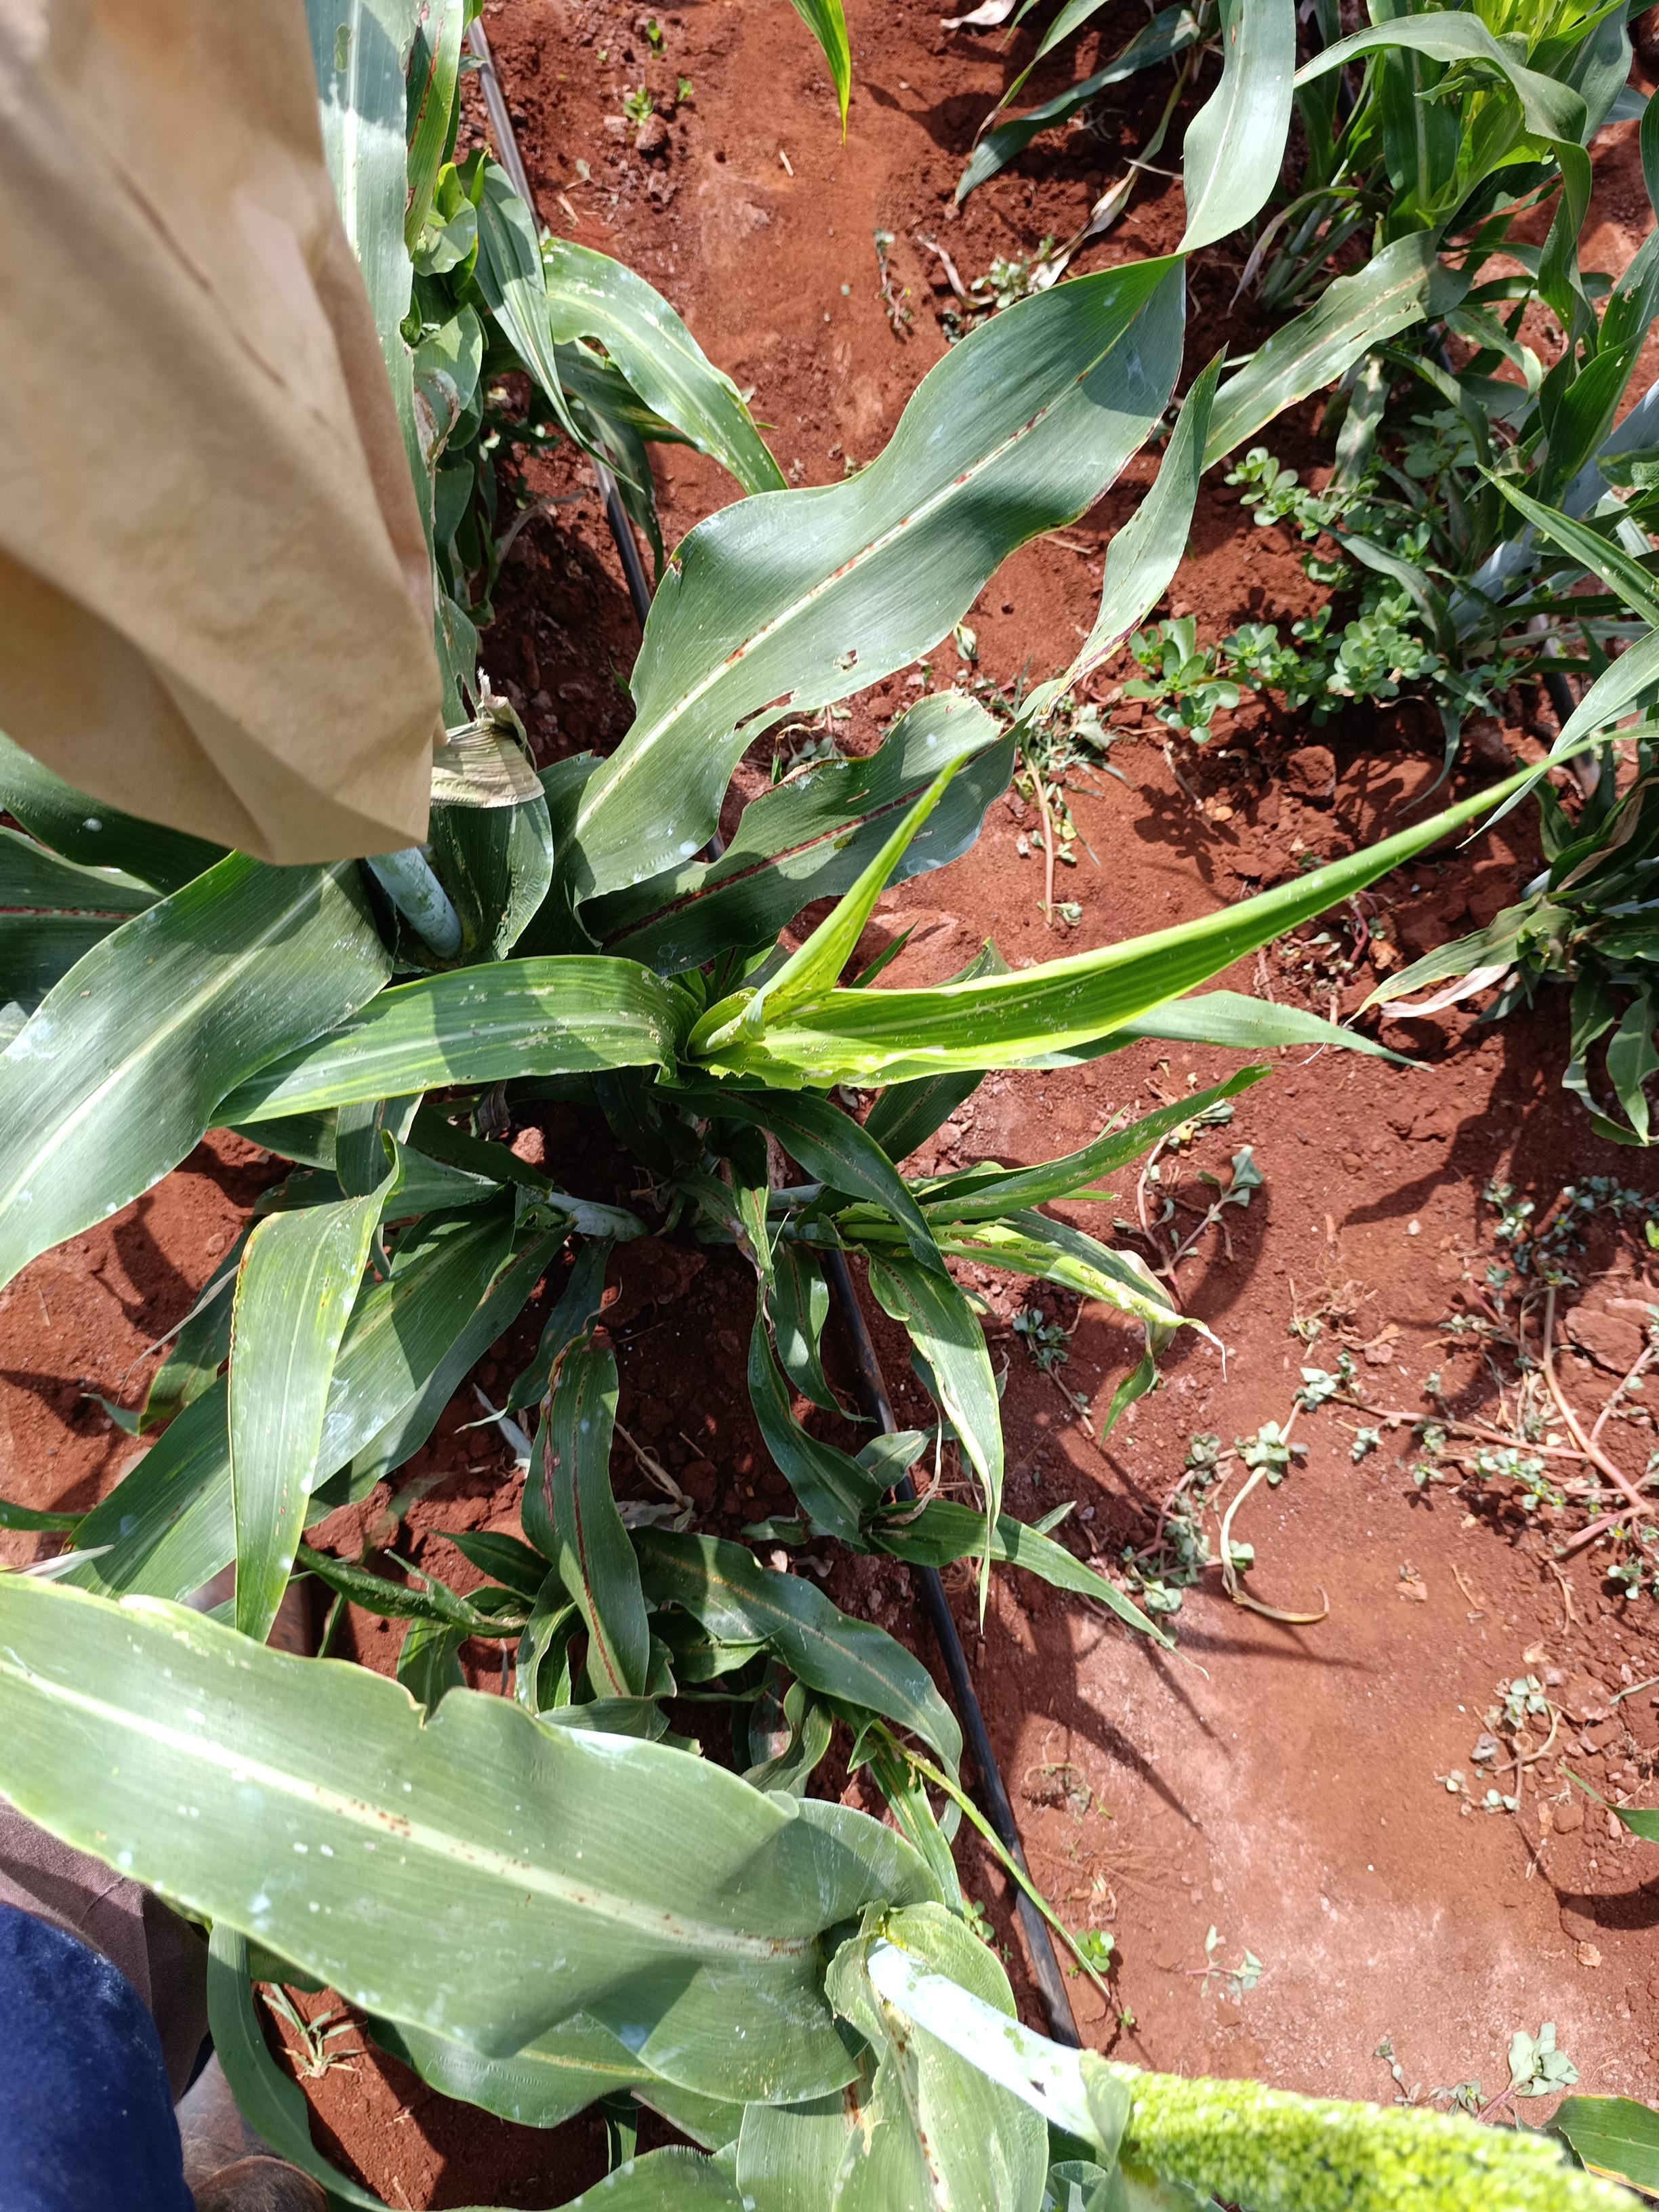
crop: sorghum
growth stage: heading tuber
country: Kenya
